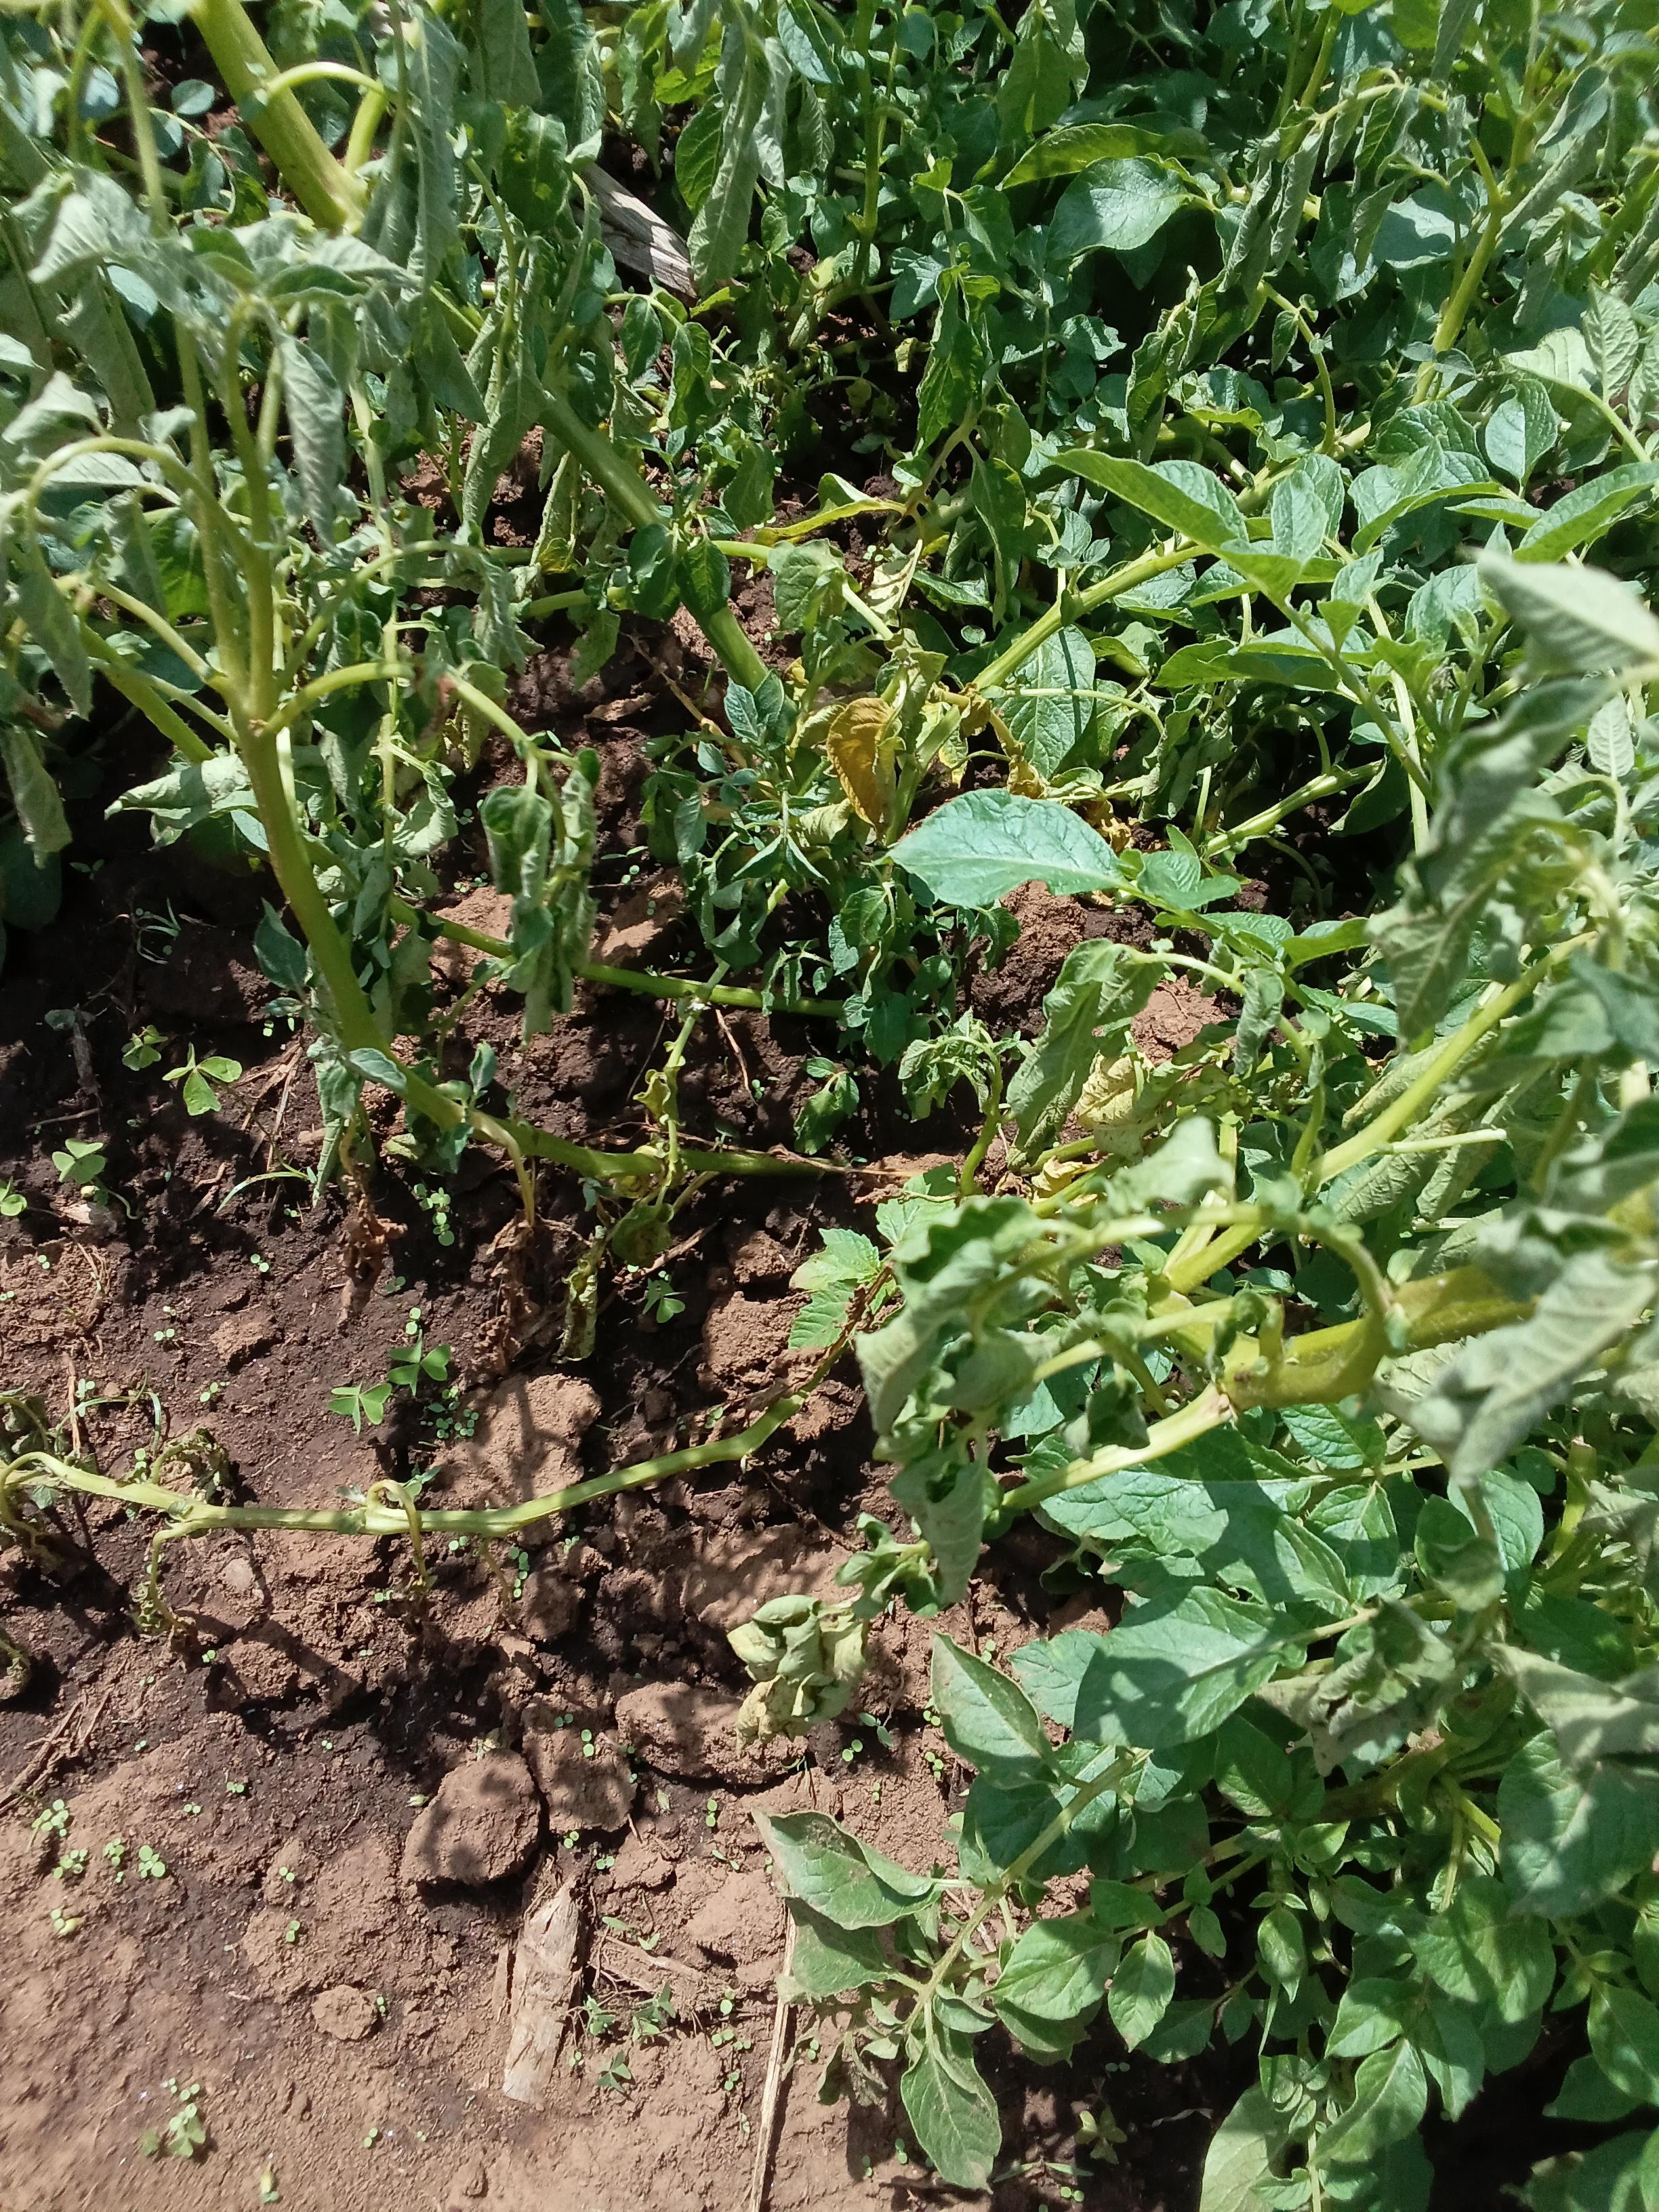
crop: potato
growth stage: flowering
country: Kenya
